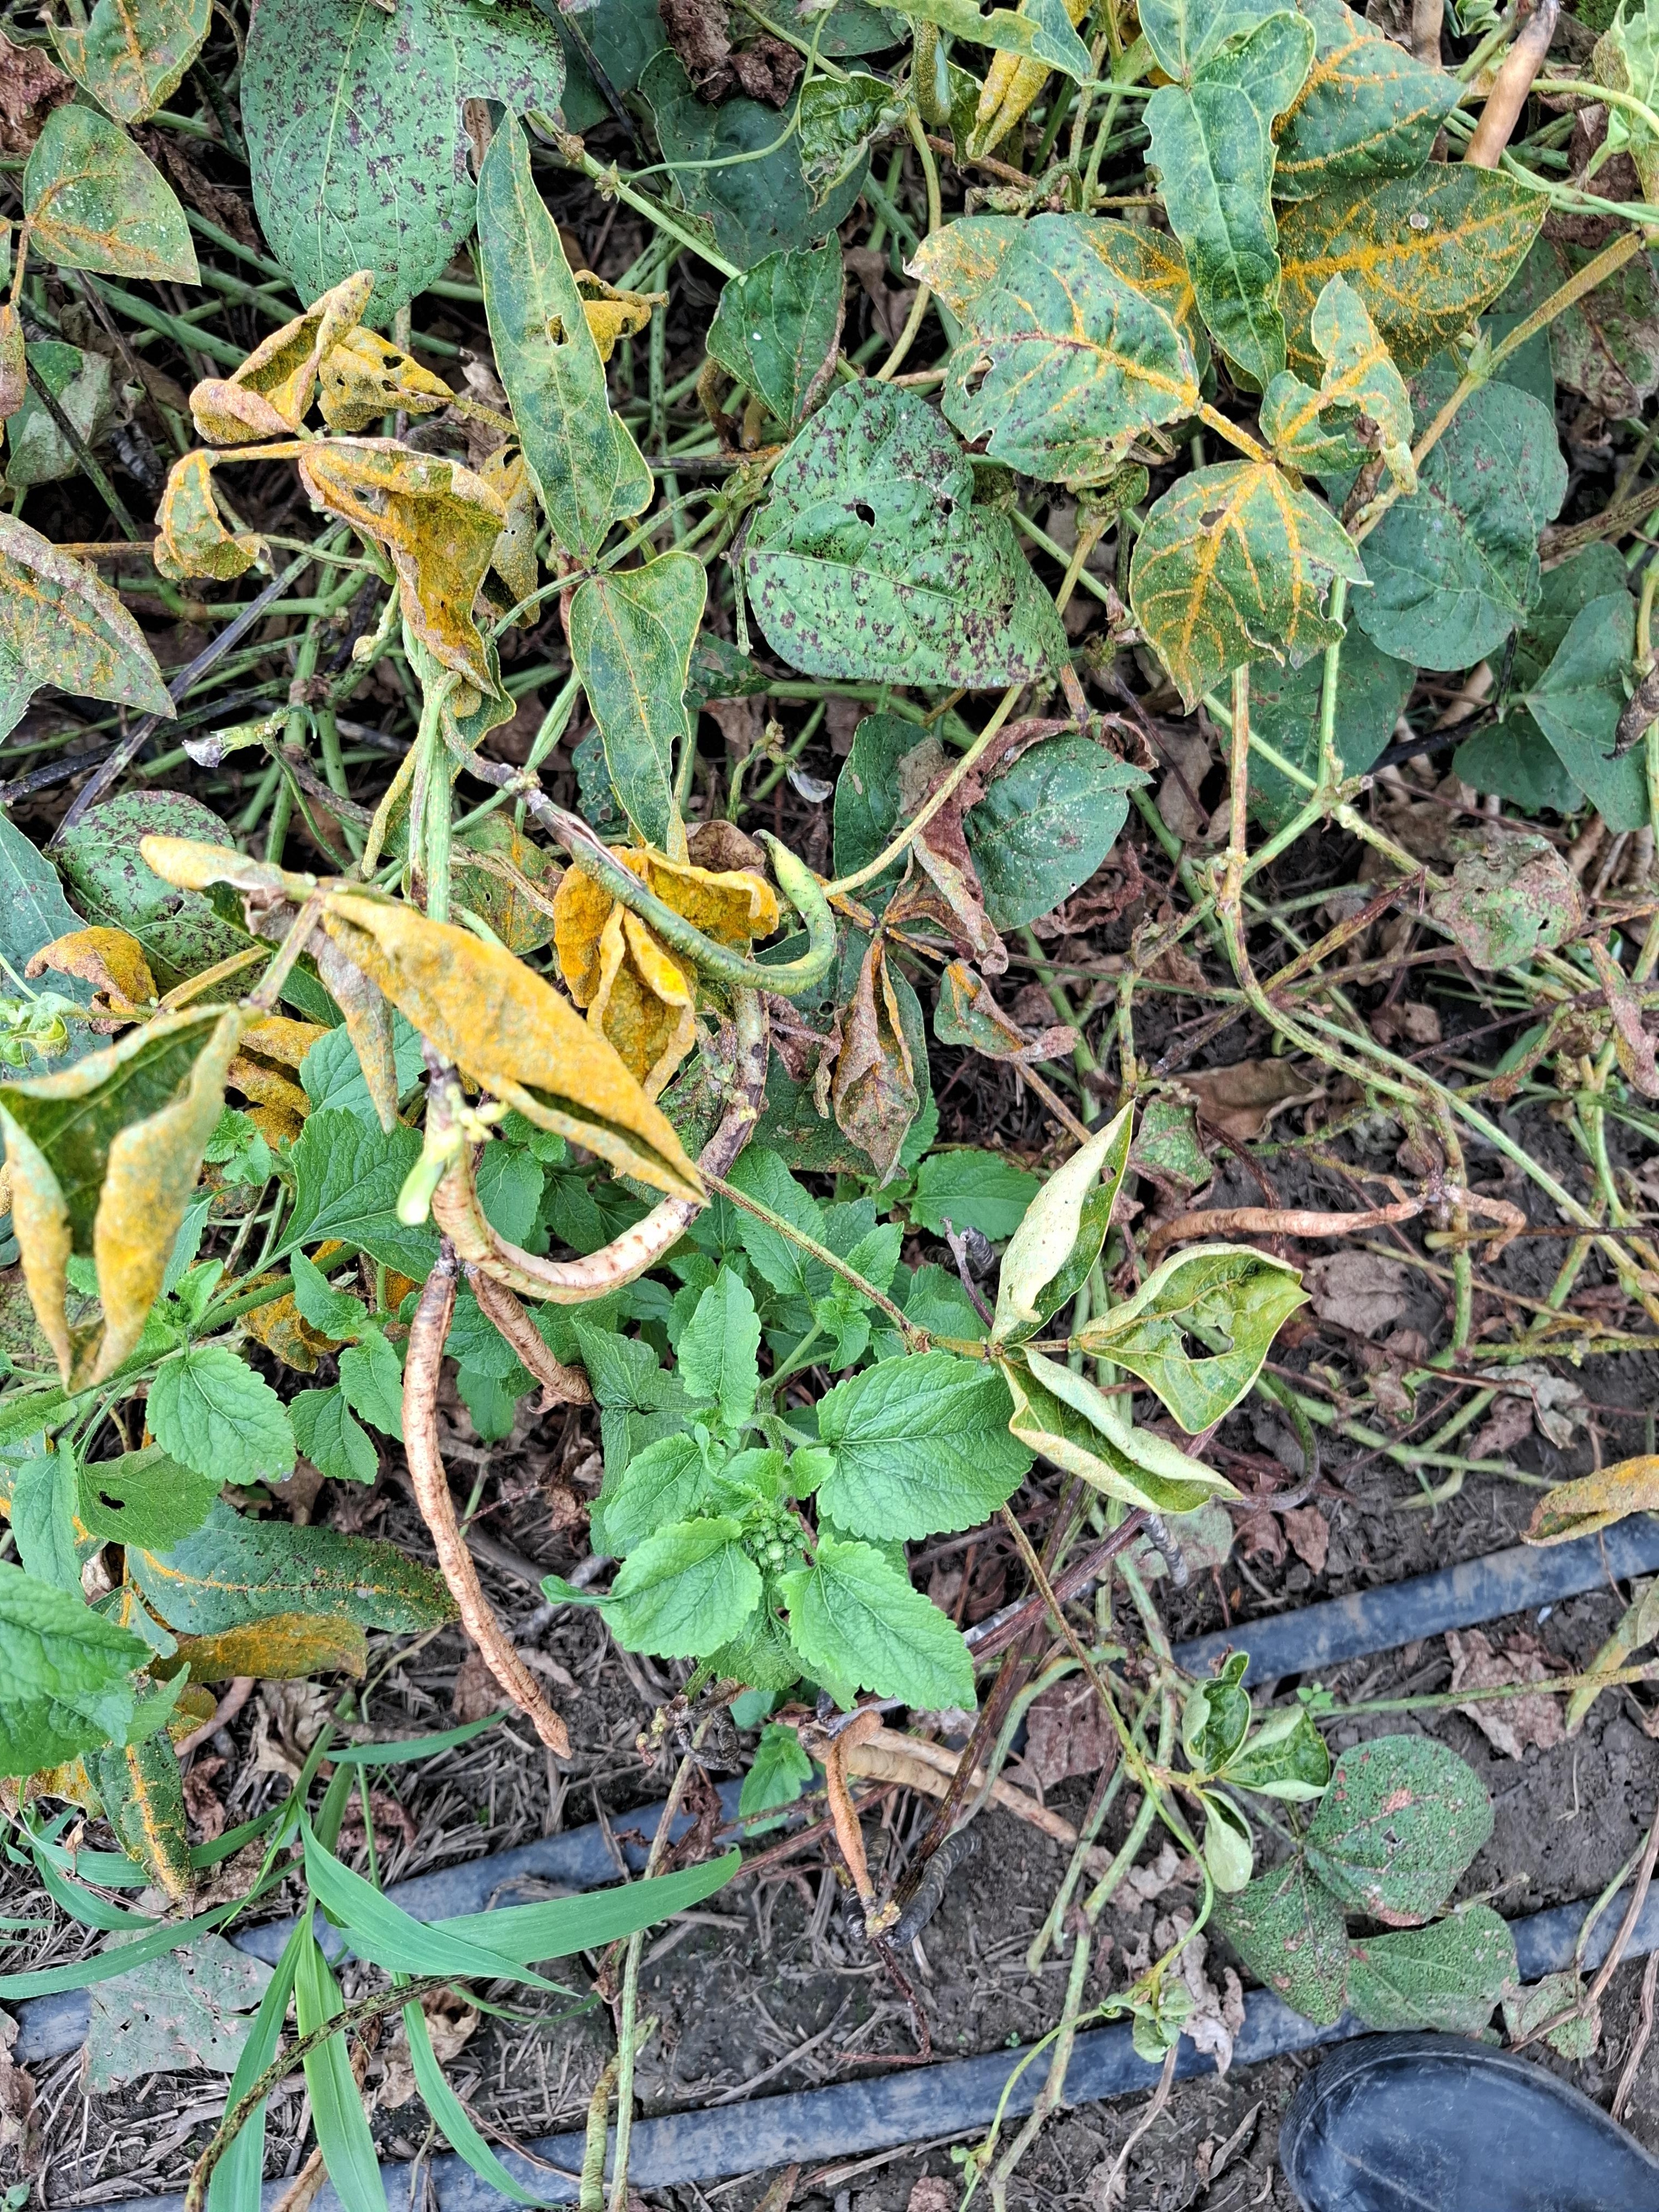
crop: cowpea
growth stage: development pod
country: Tanzania
